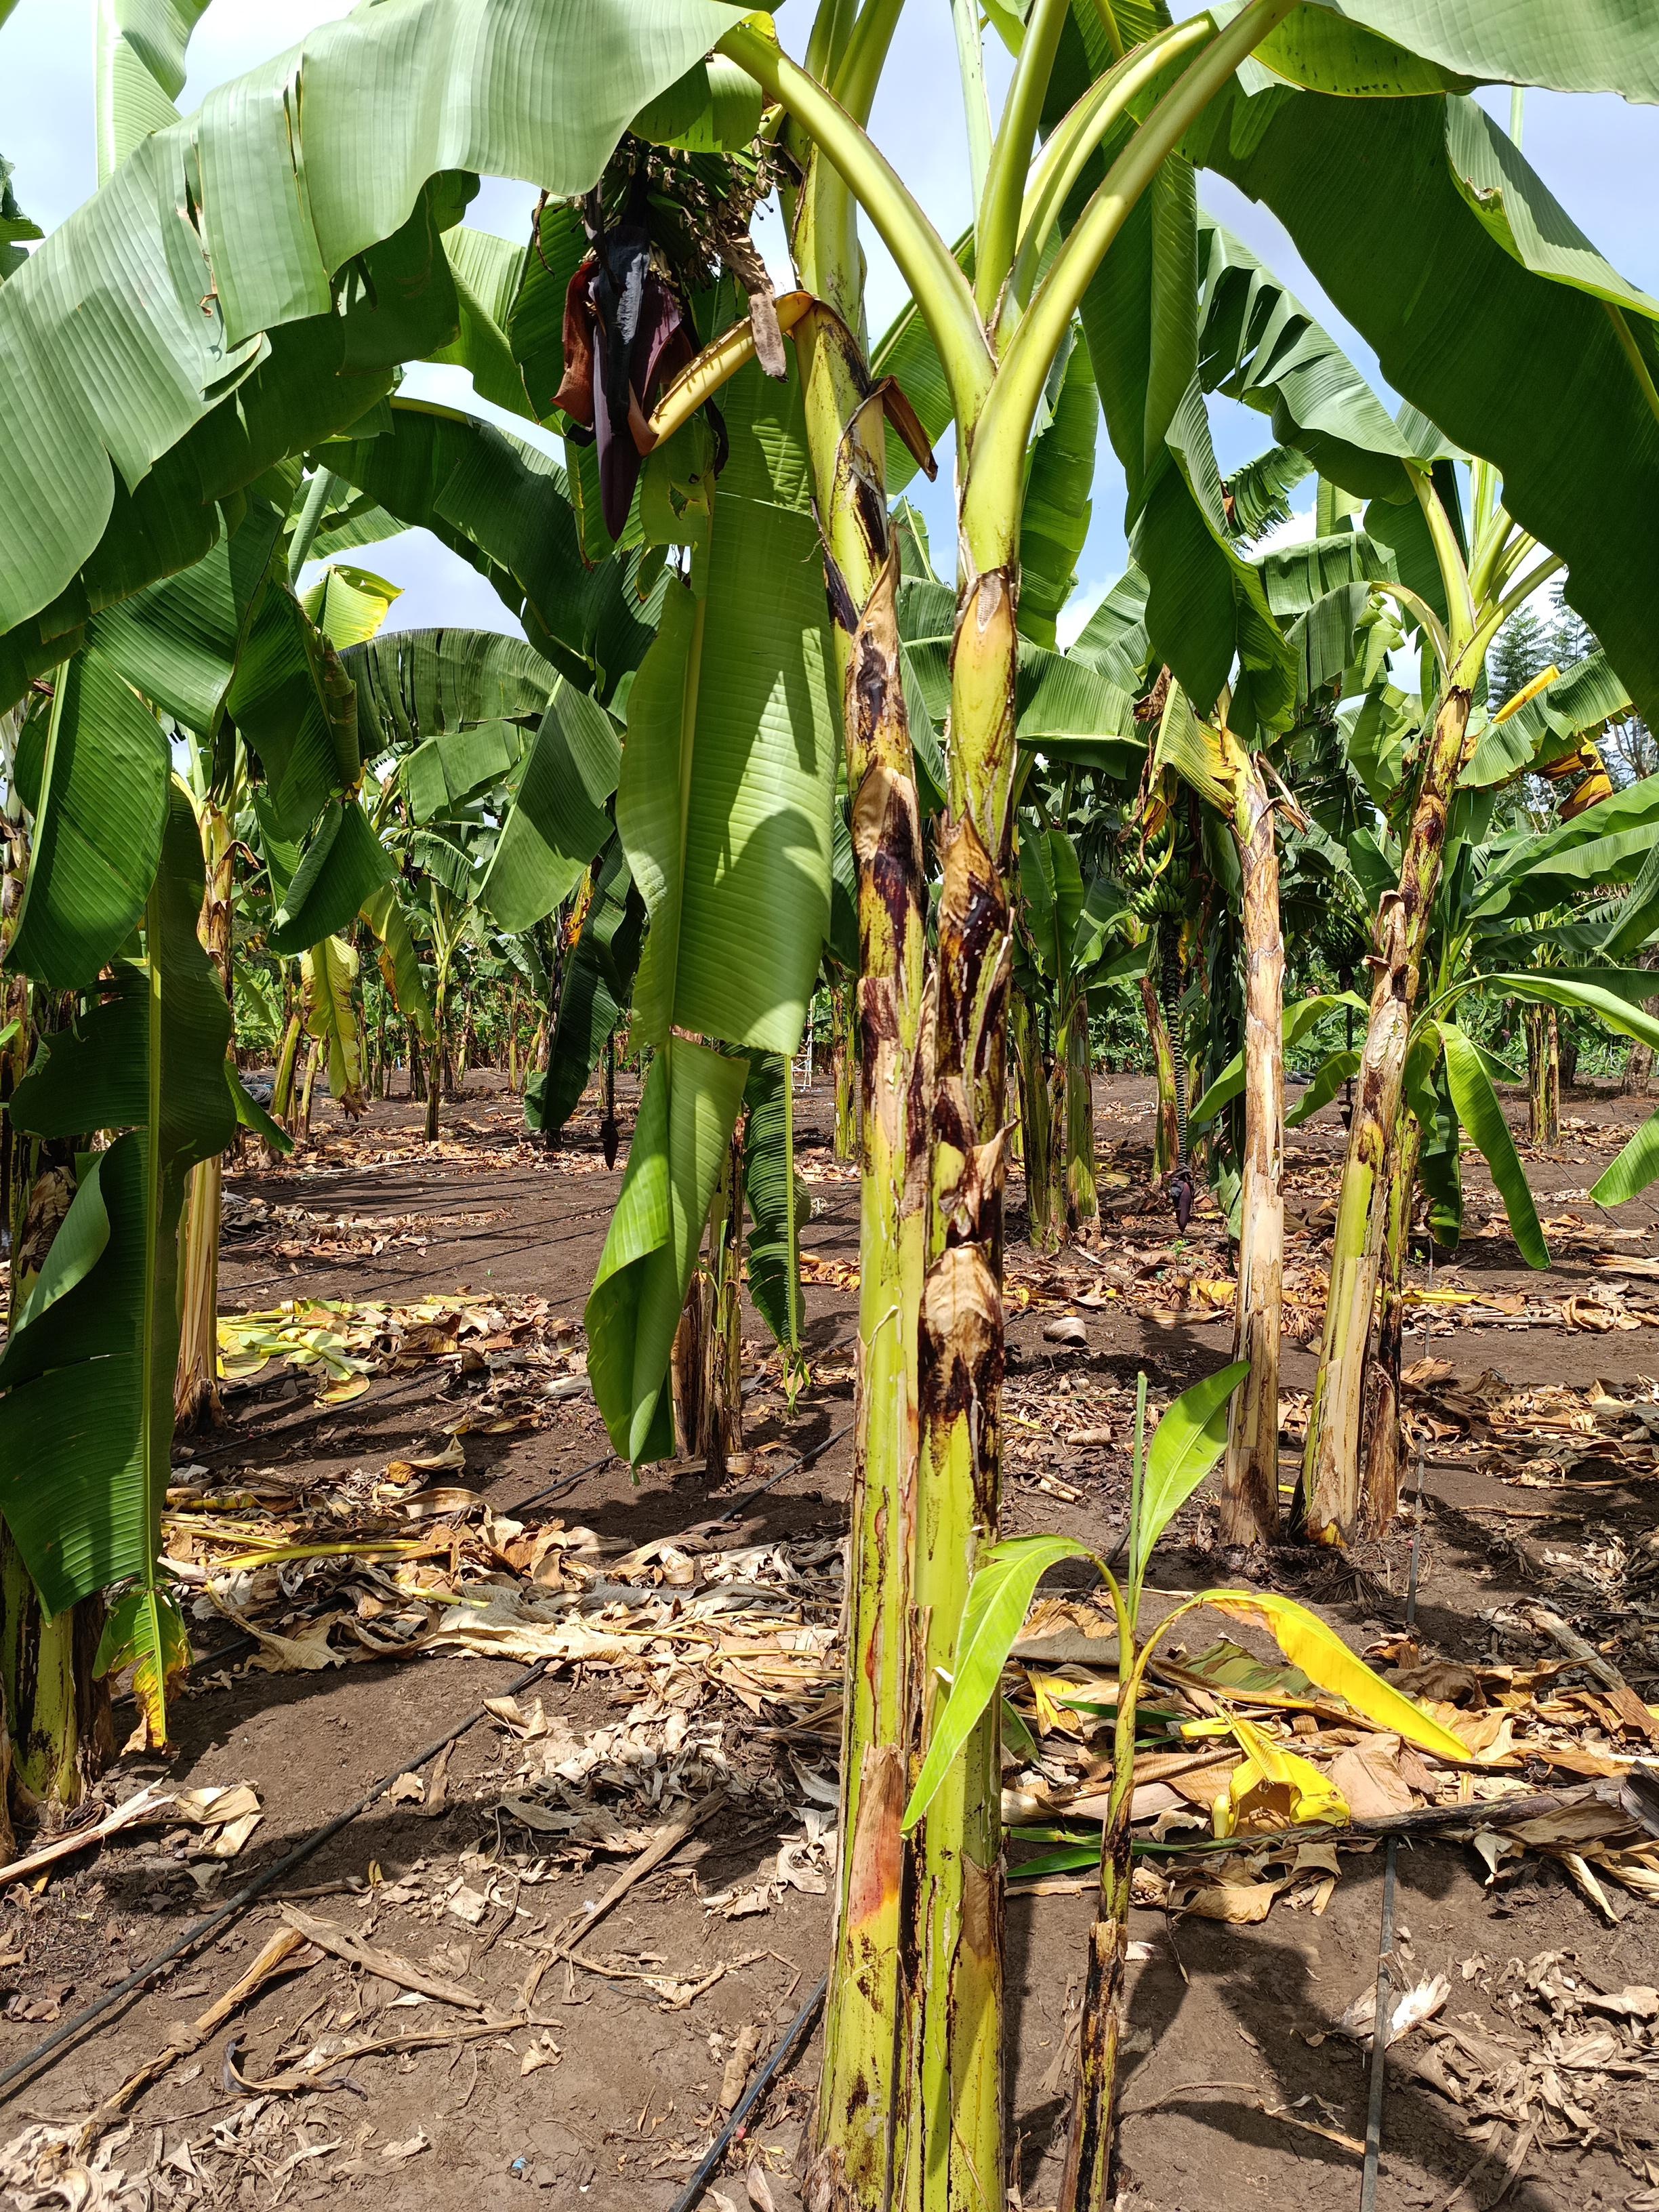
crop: banana
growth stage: development fruit
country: Tanzania
